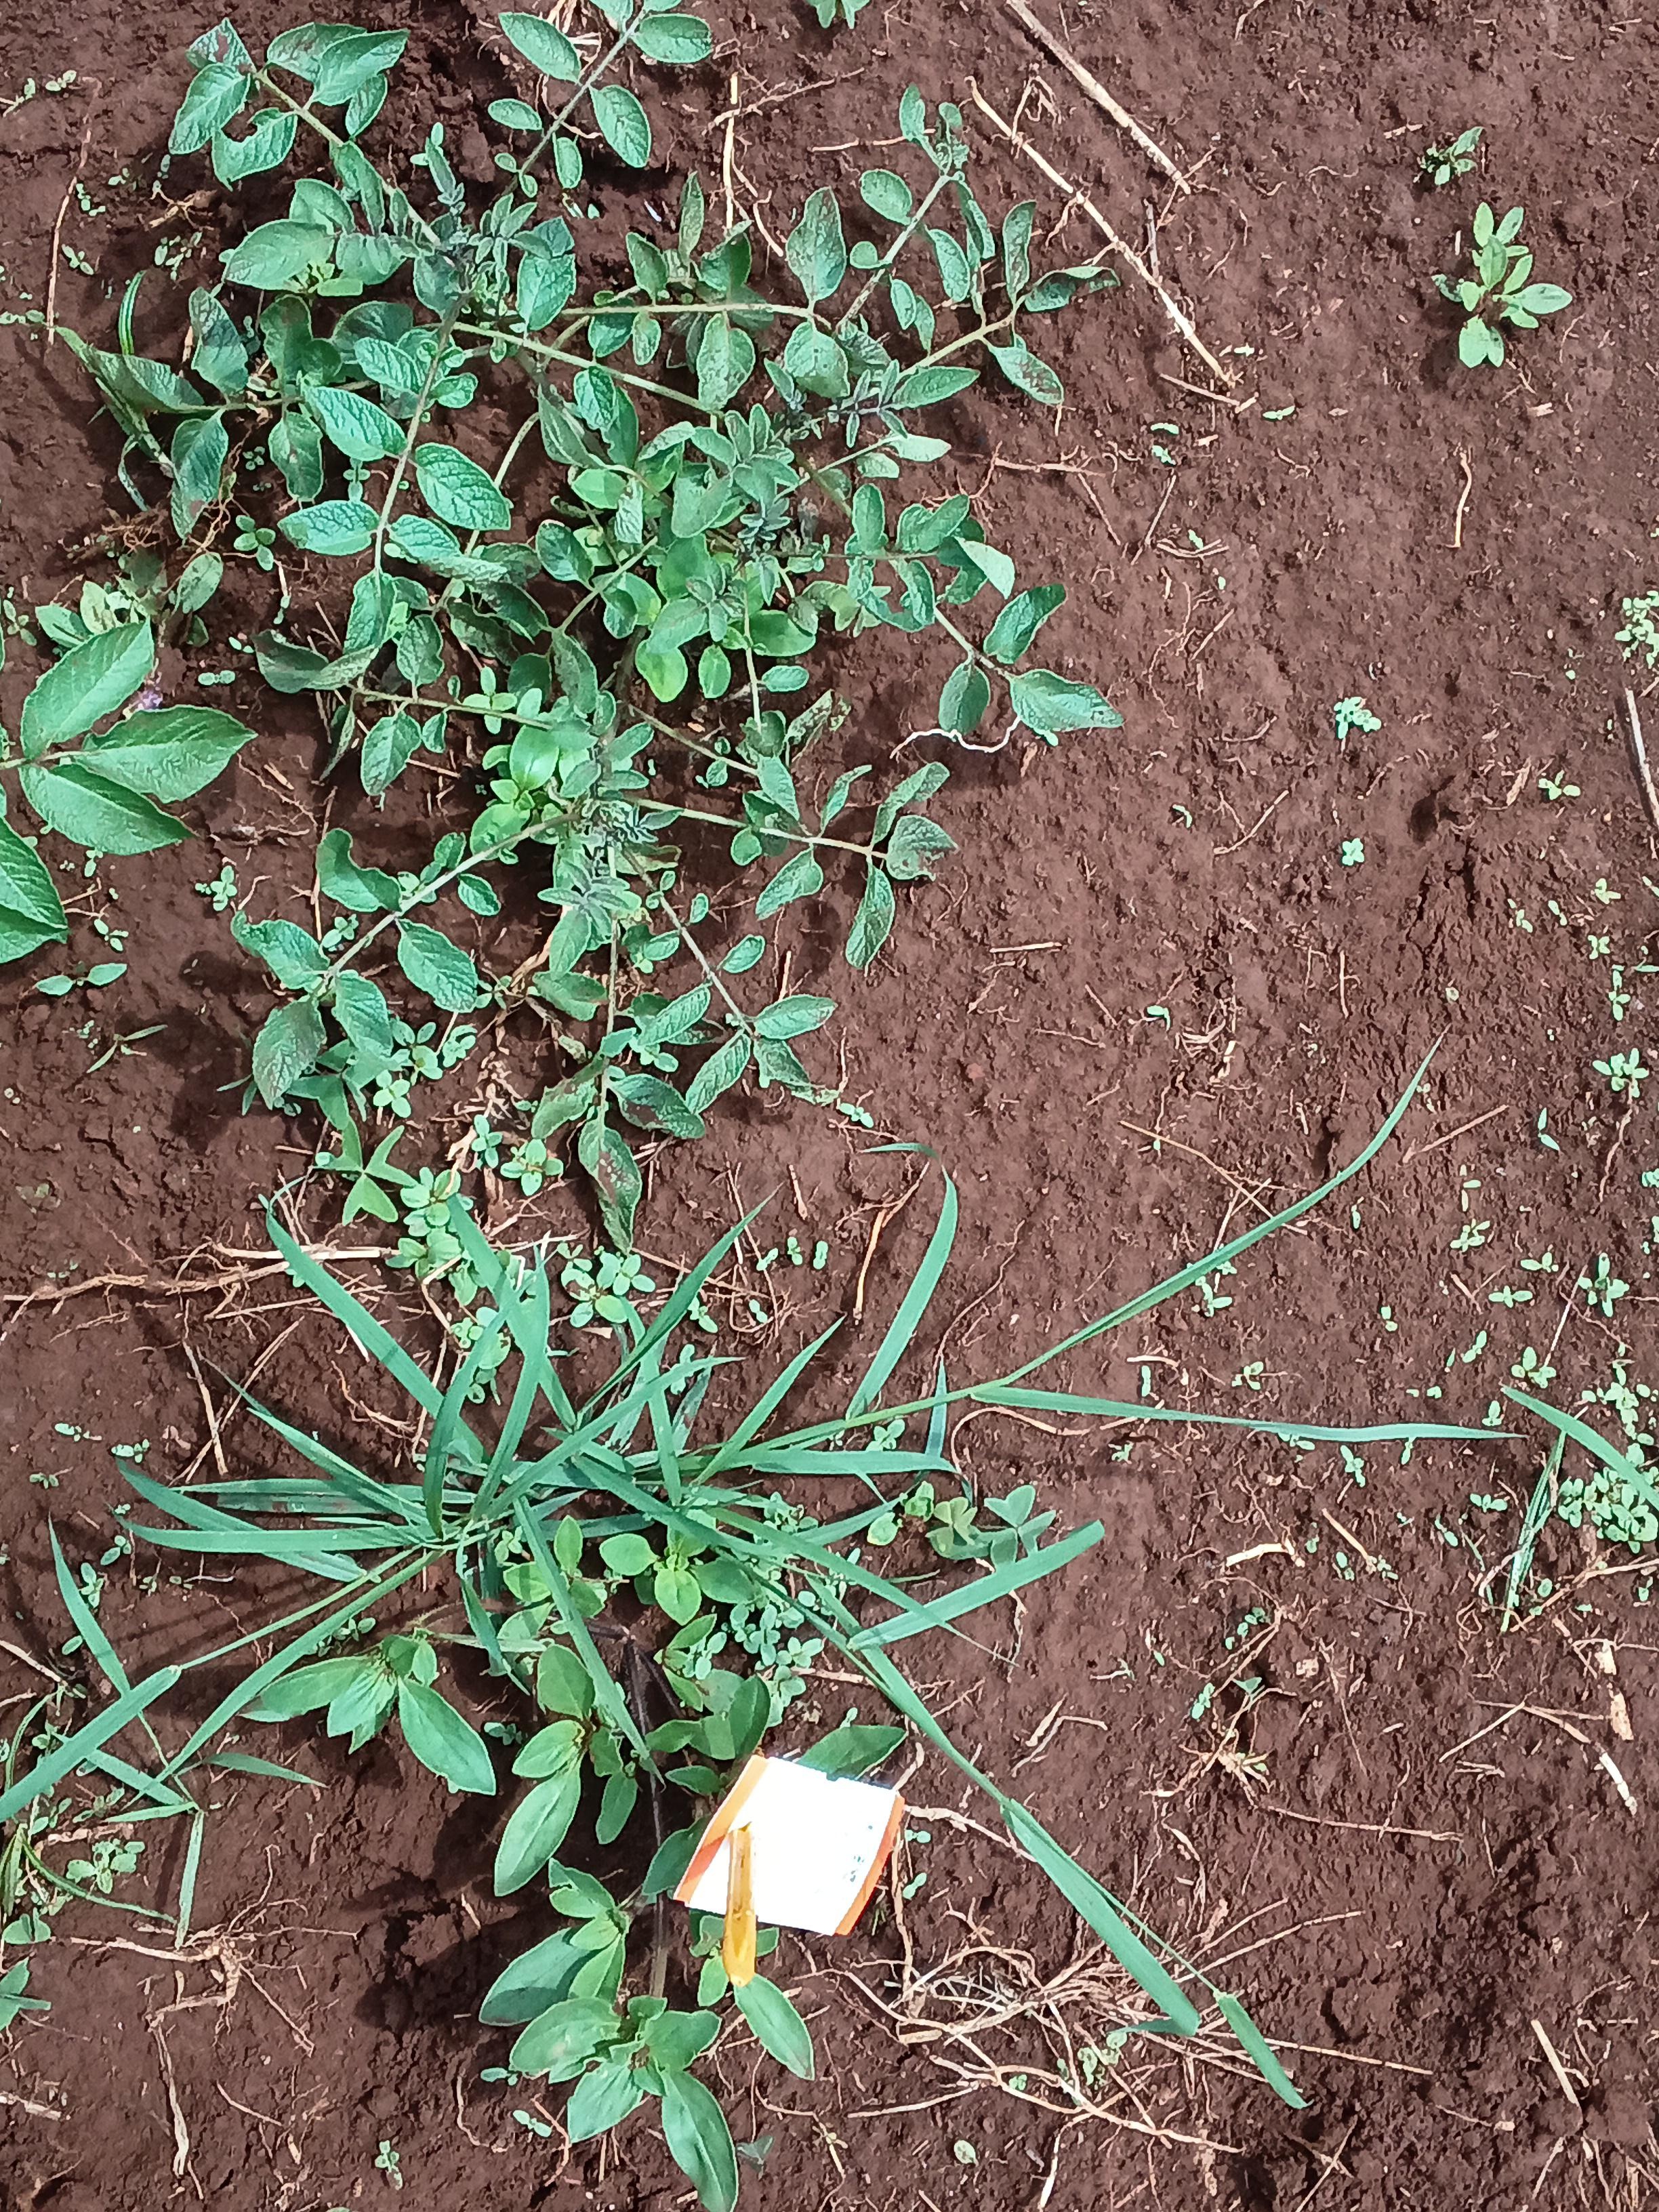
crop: potato
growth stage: flowering
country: Kenya
